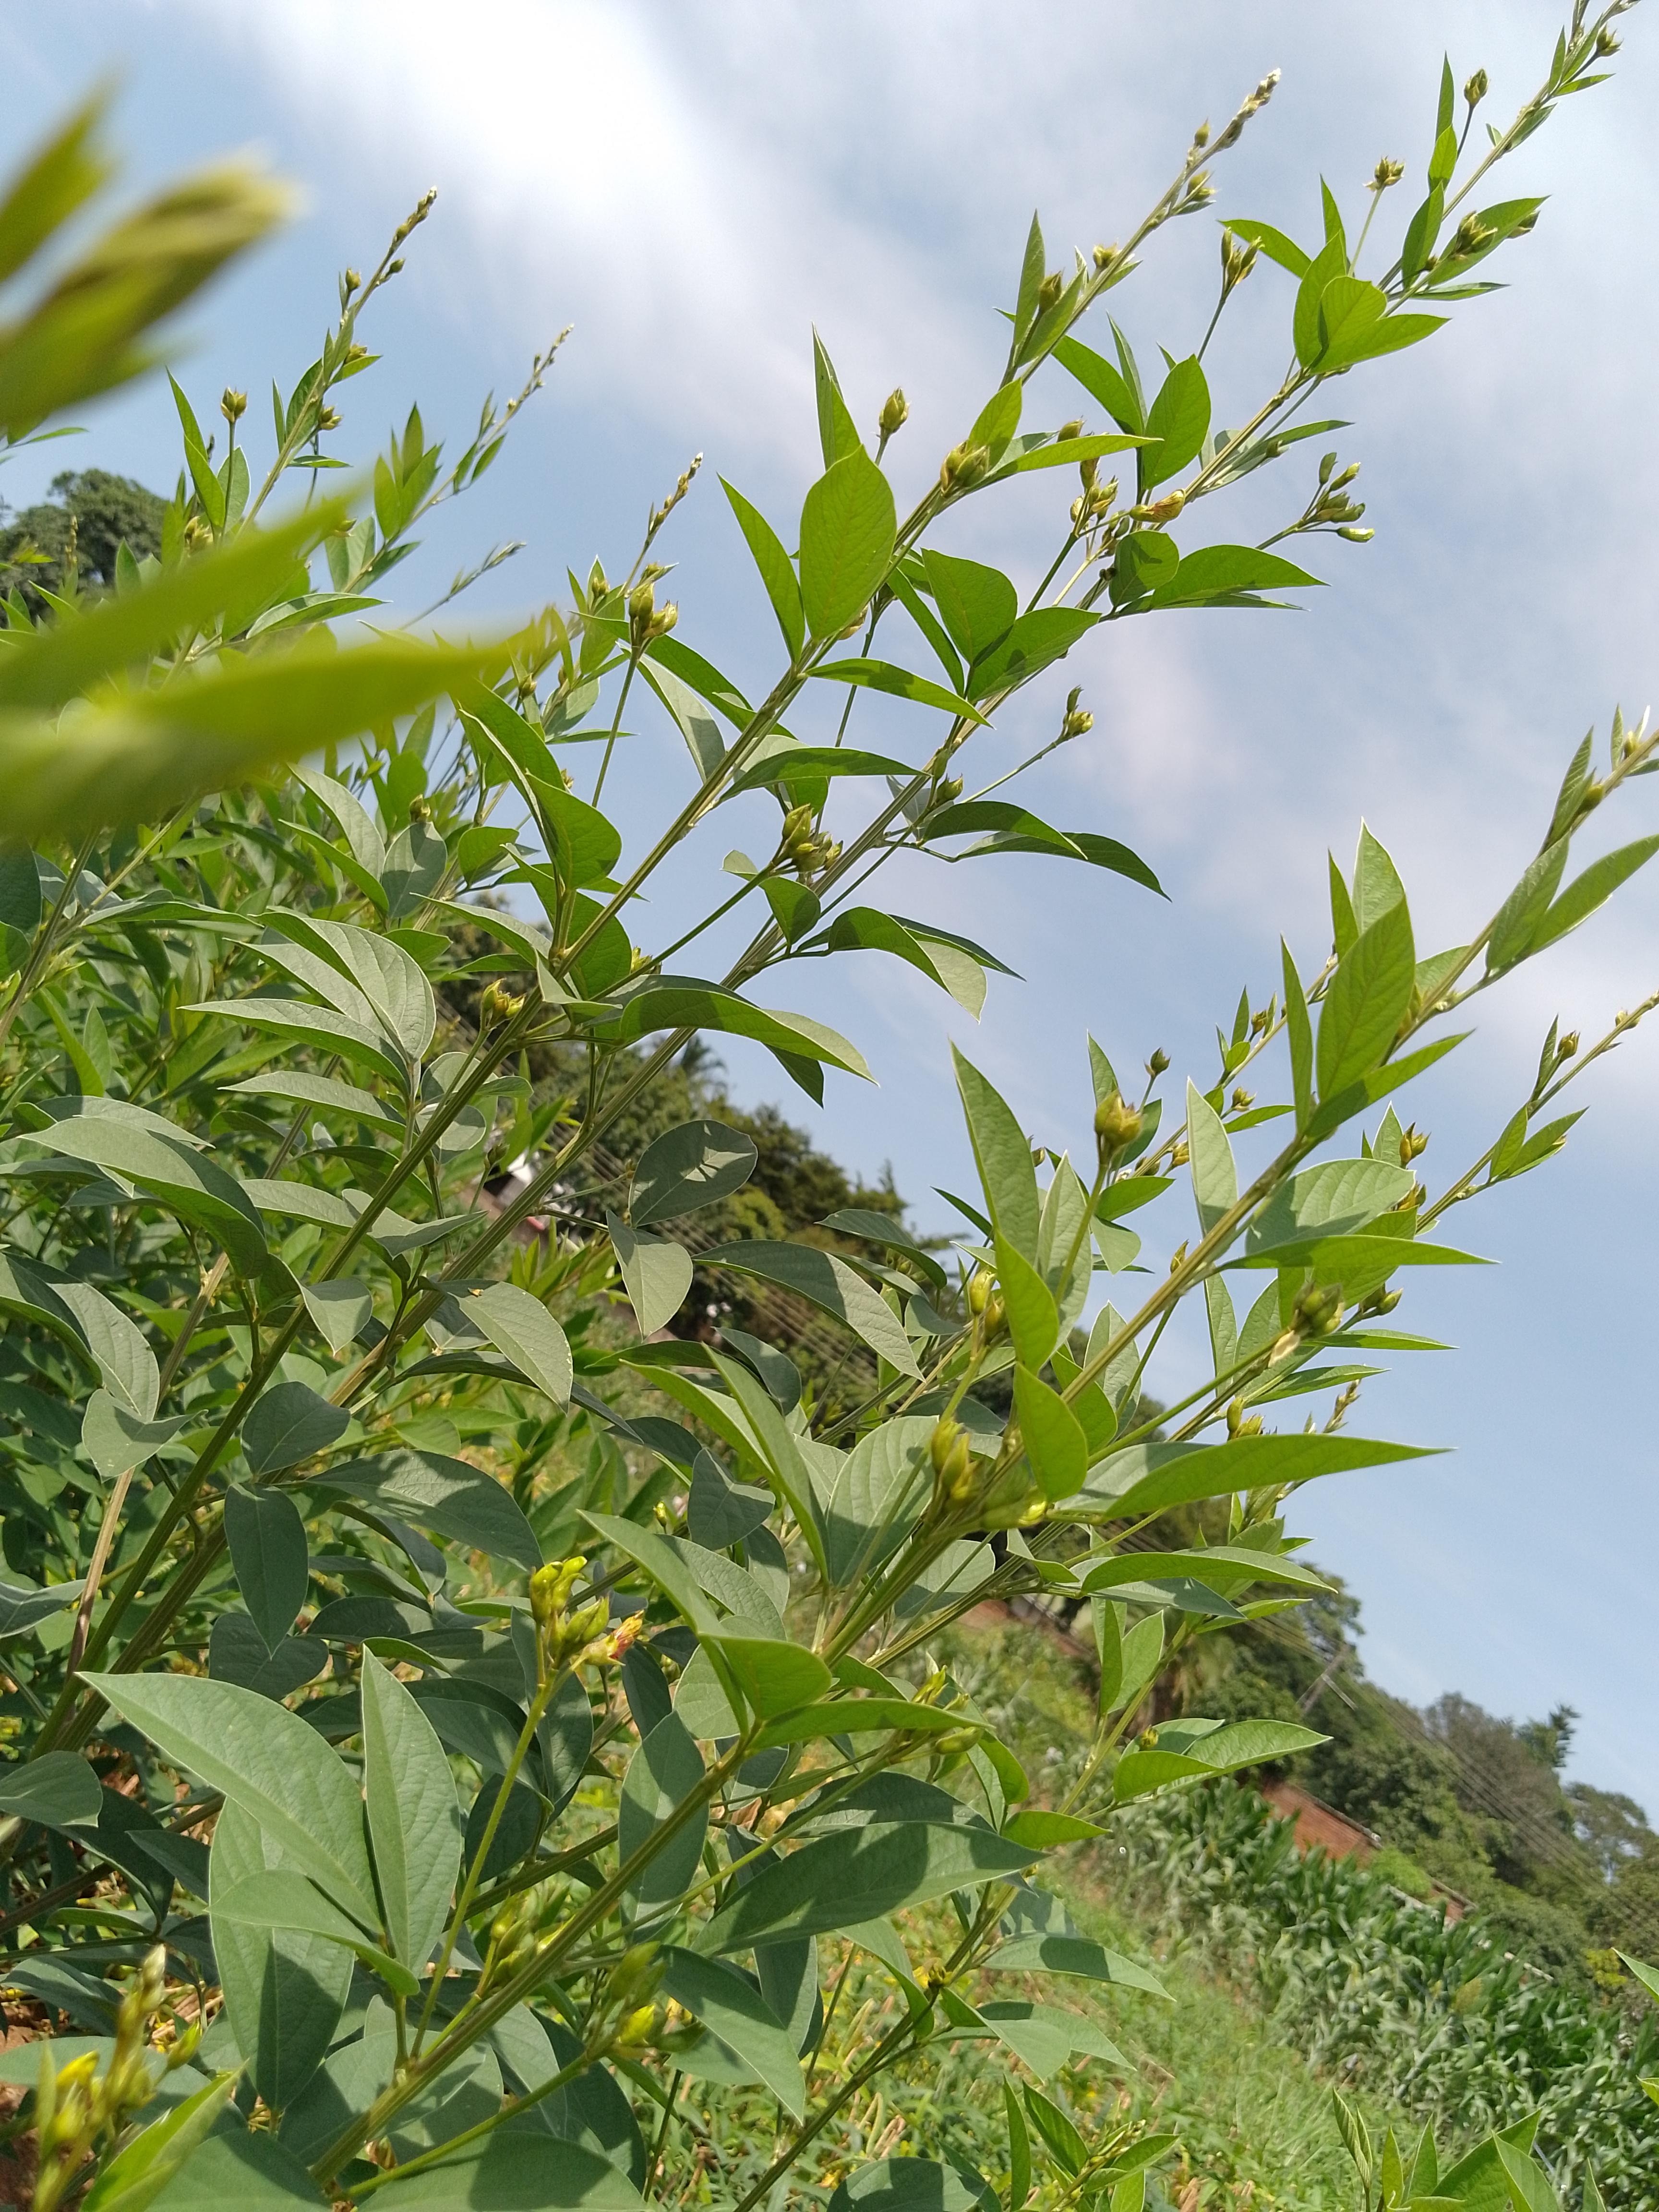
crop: pigeonpea
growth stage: flowering
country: Malawi
